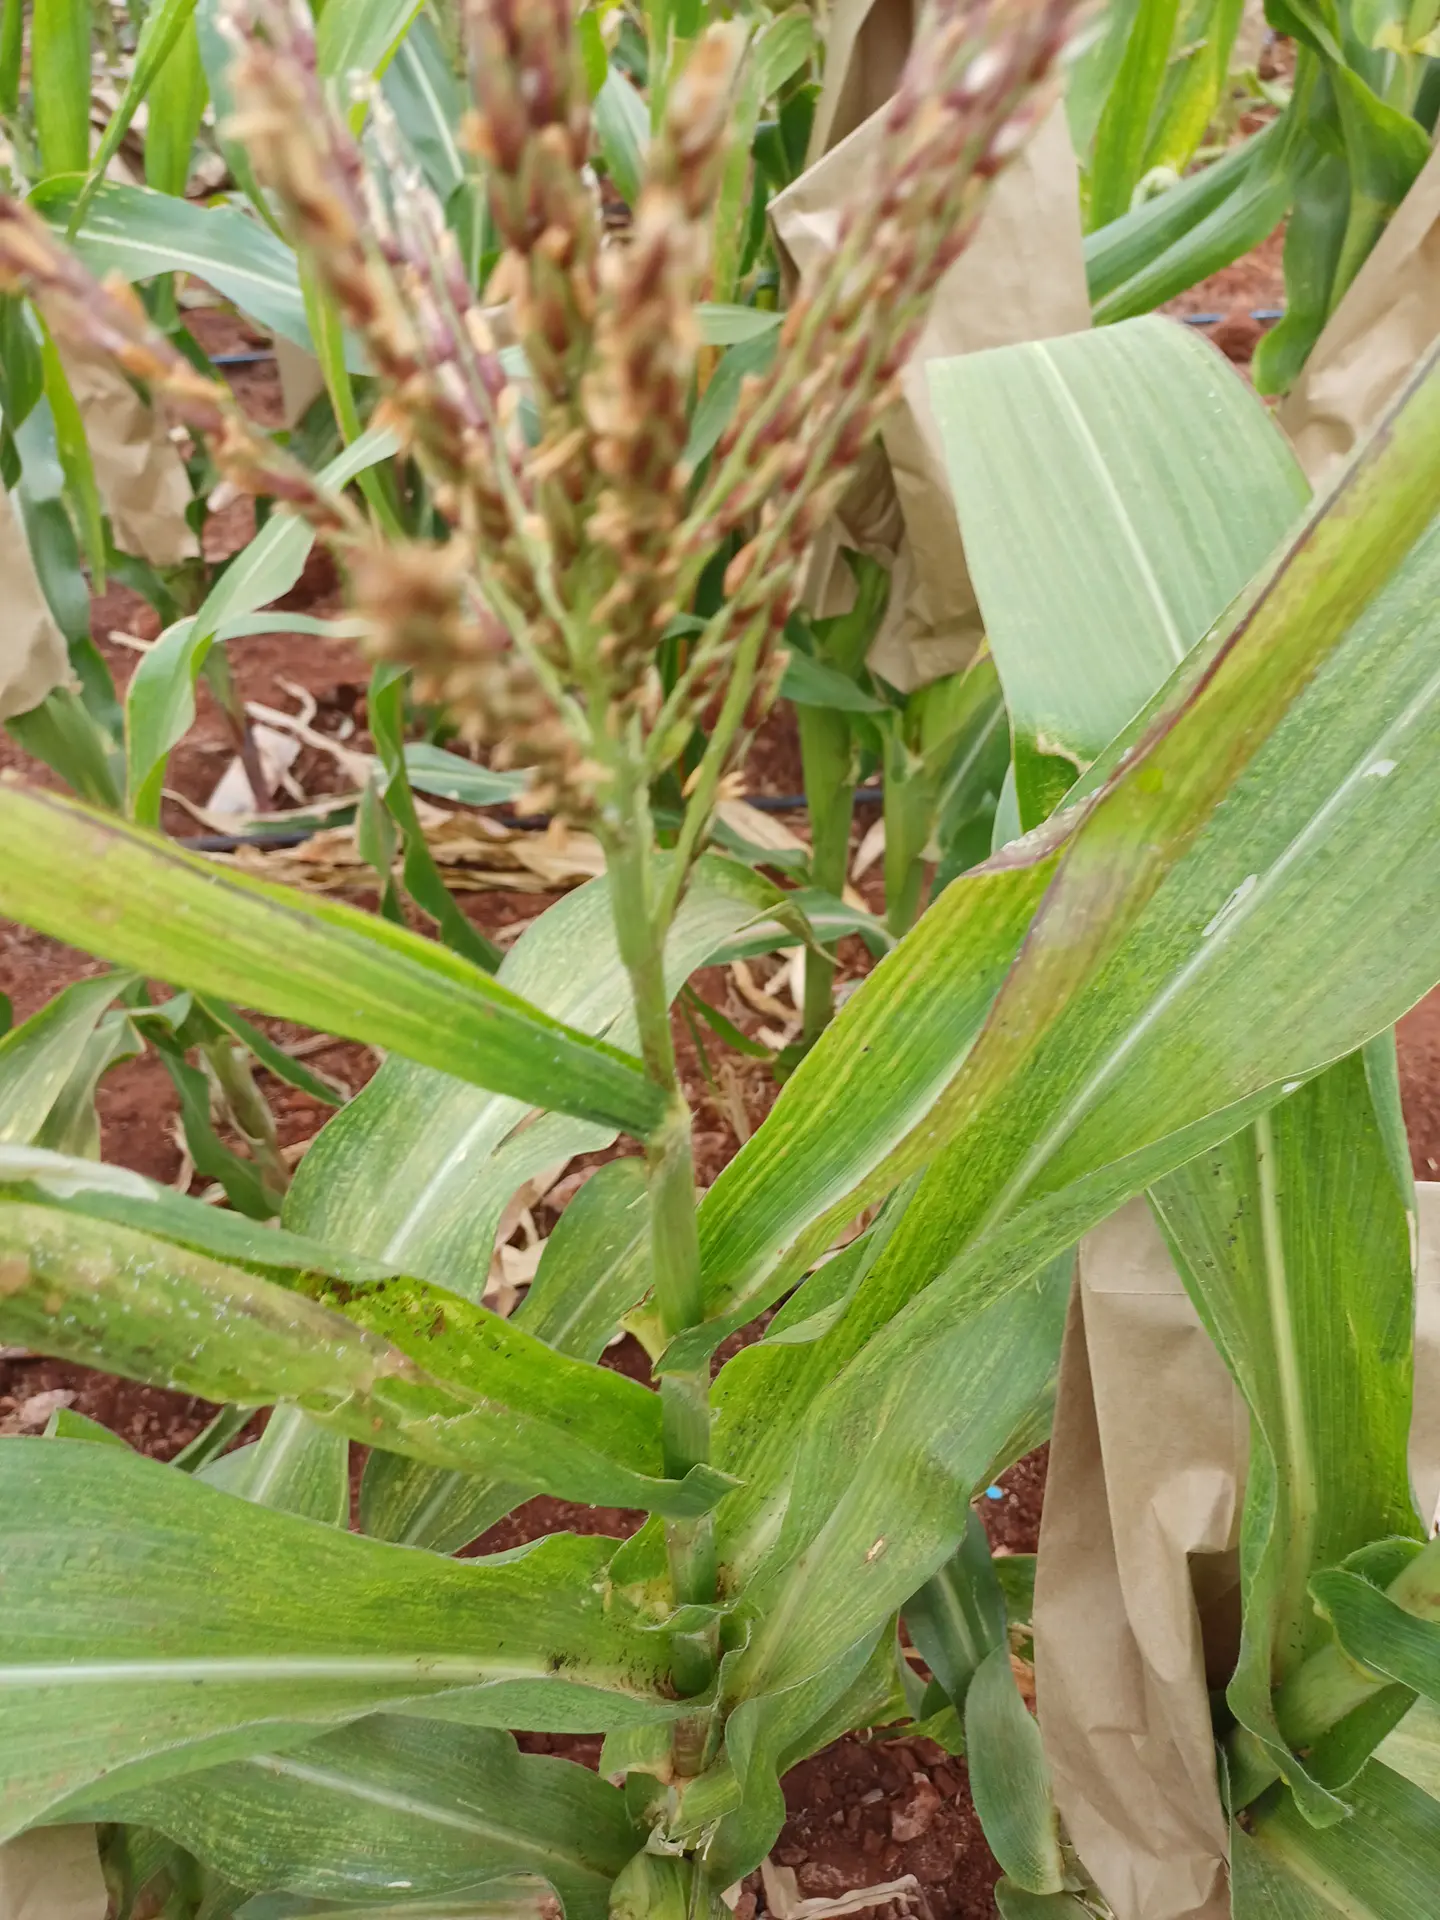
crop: maize
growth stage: flowering
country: Kenya
